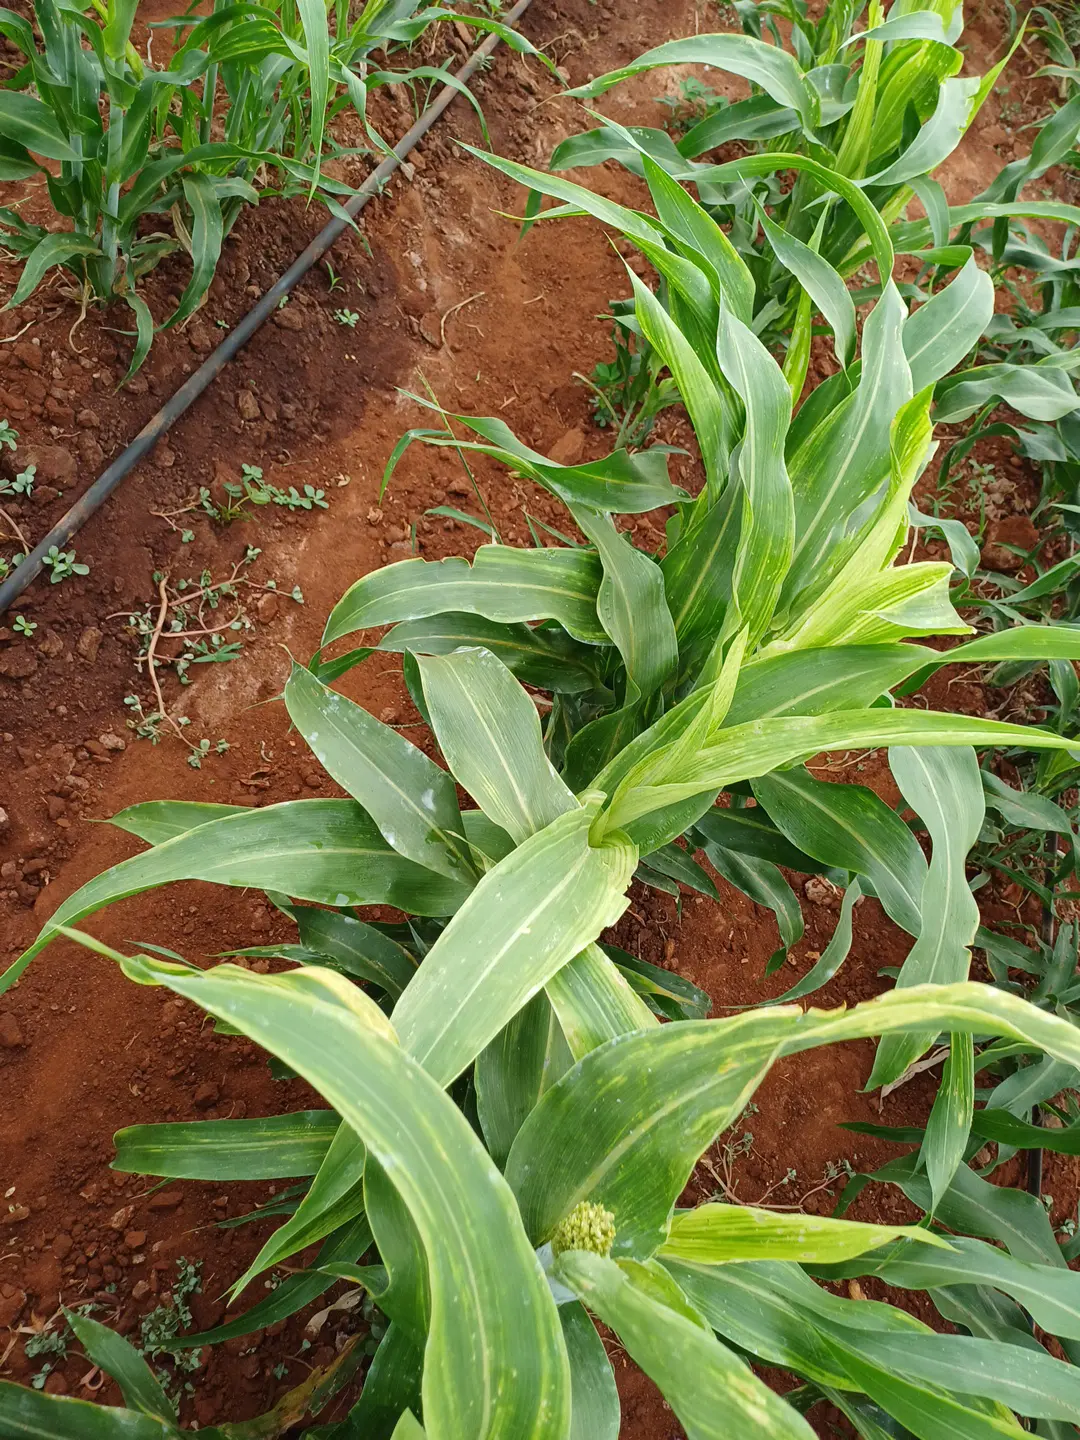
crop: sorghum
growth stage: vegetative
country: Kenya
